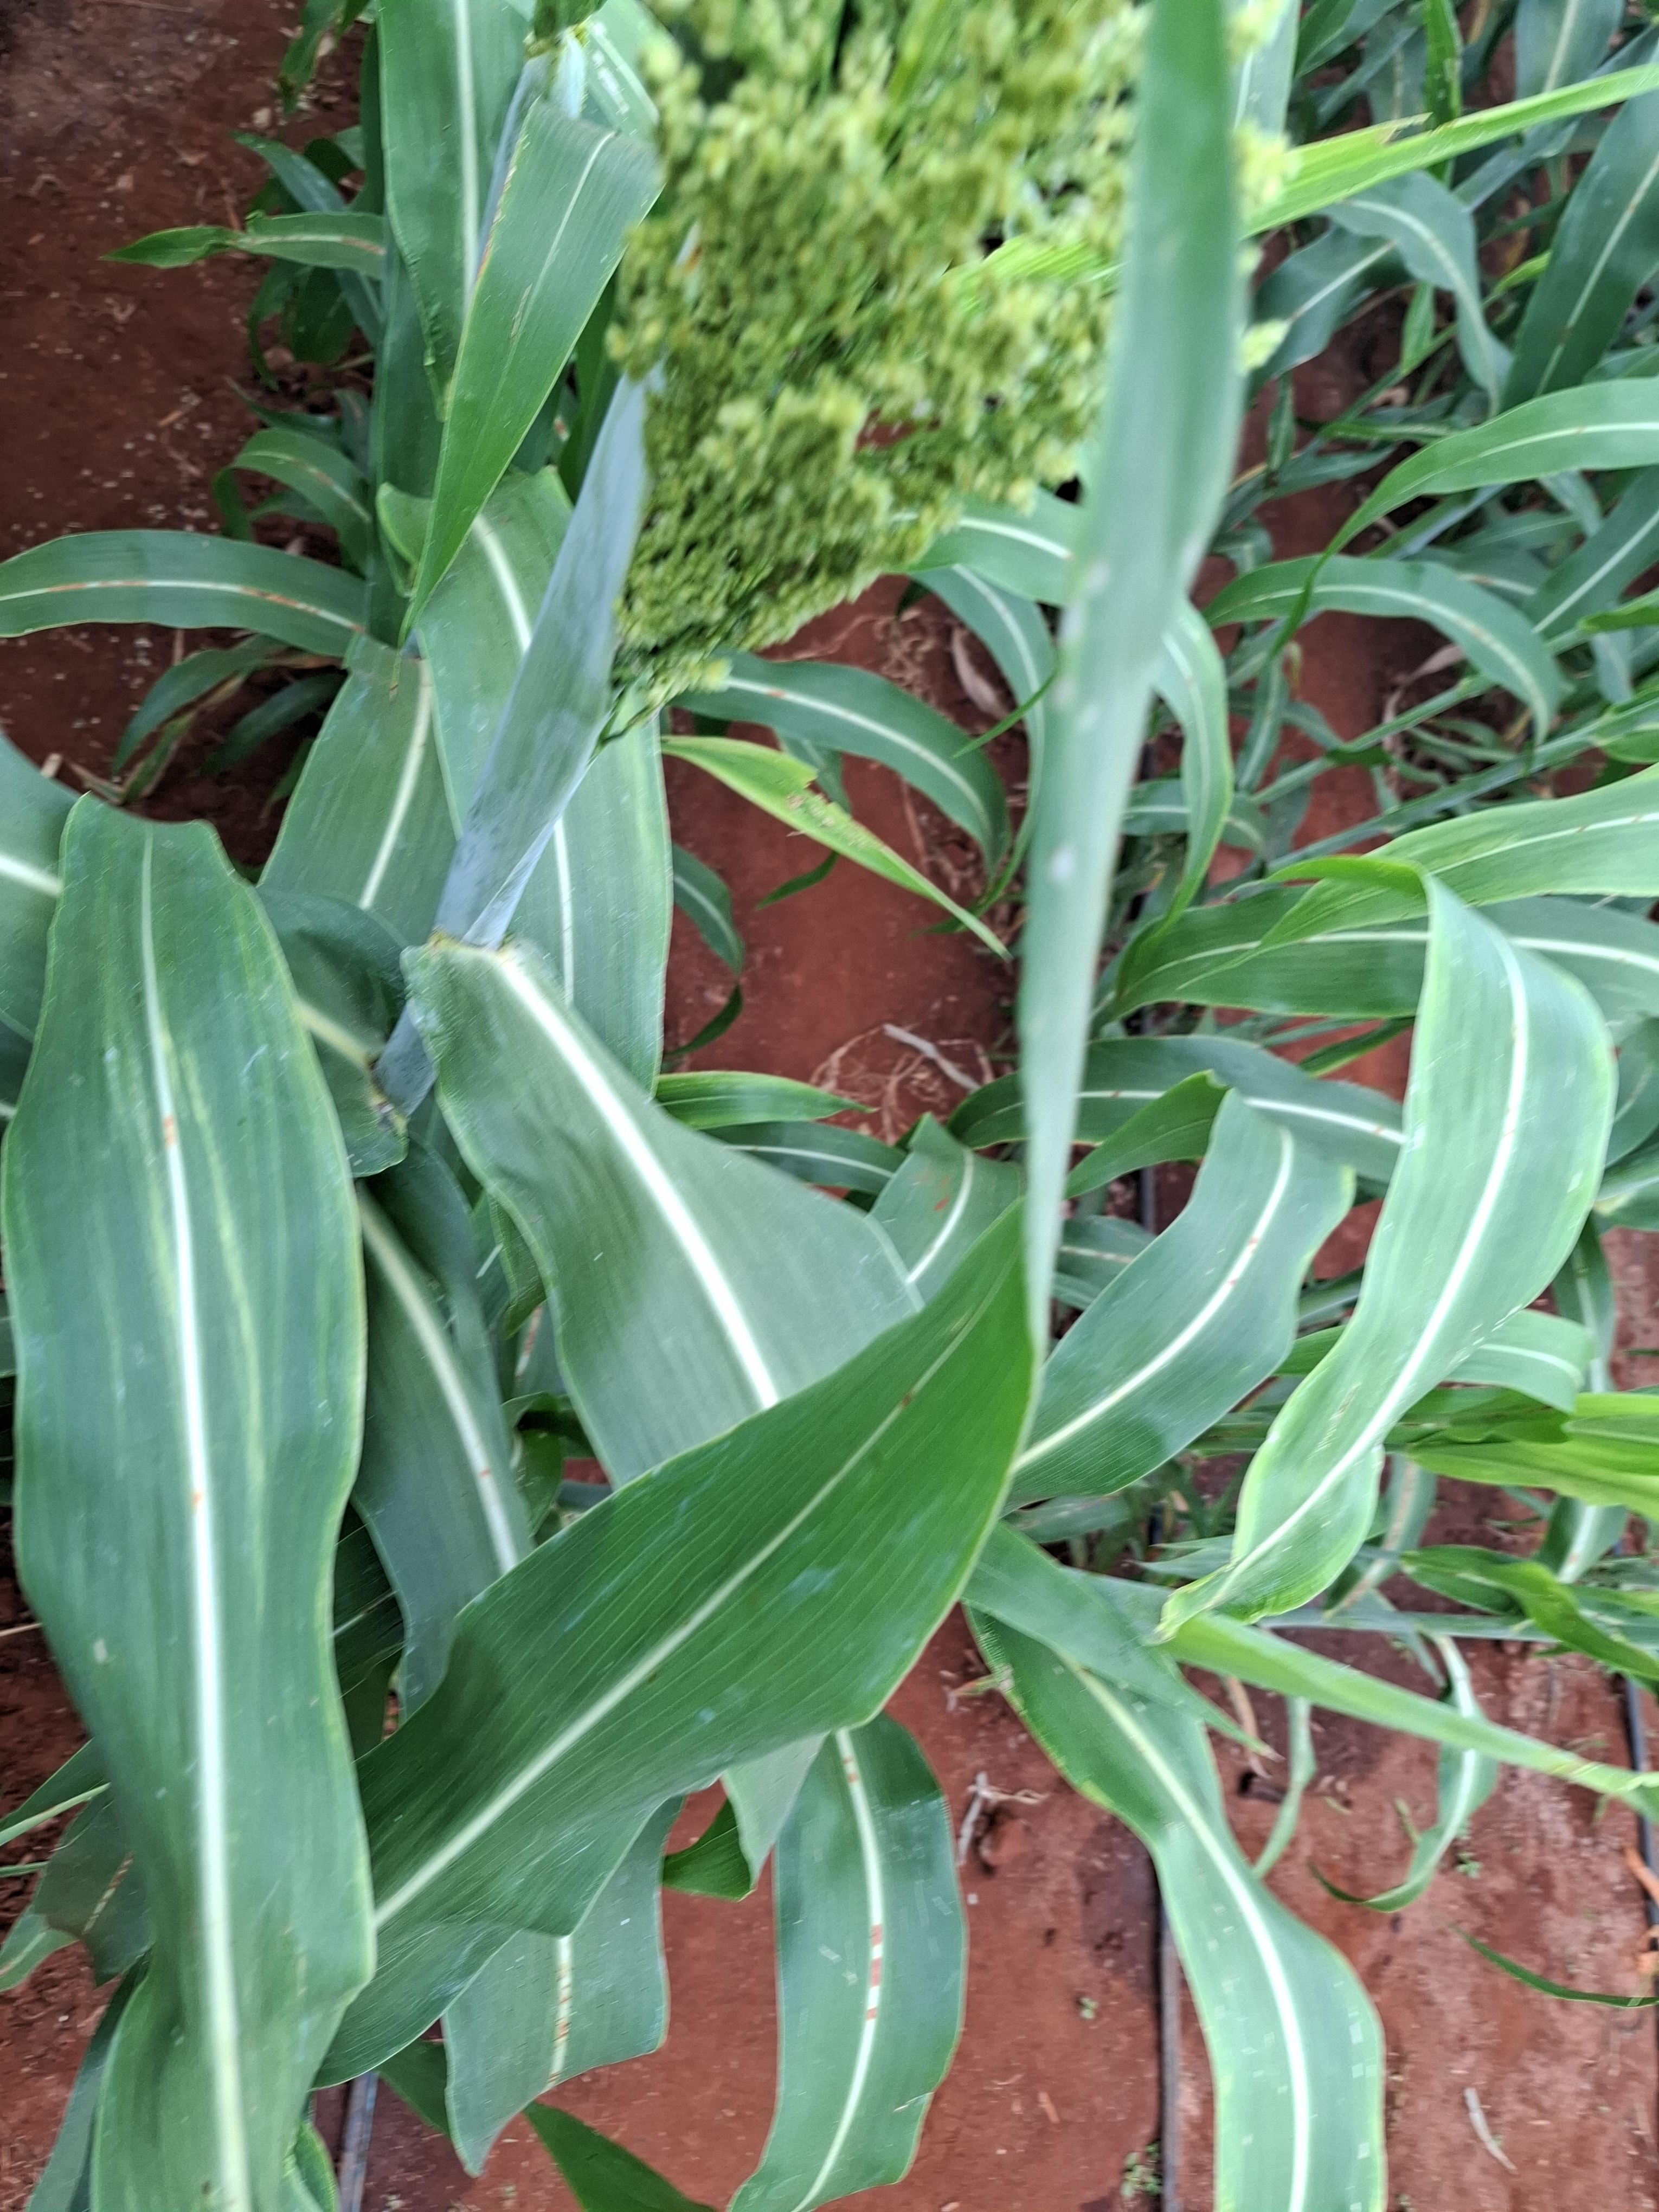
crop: sorghum
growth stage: flowering
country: Kenya
